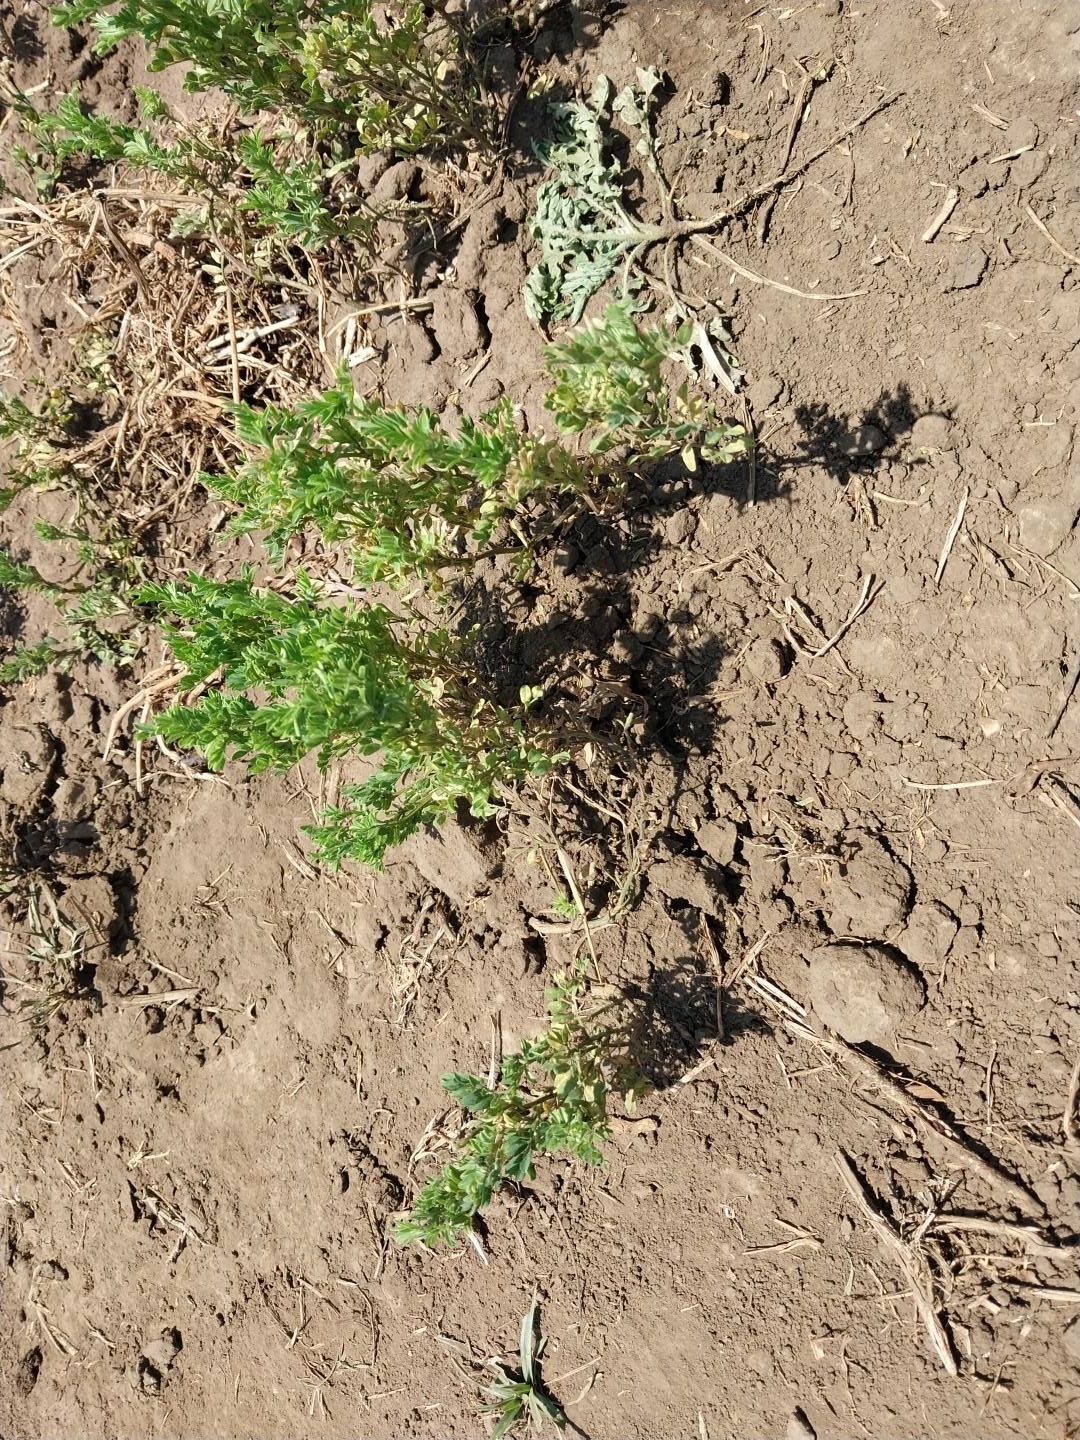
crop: lentil
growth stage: flowering
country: Tanzania
